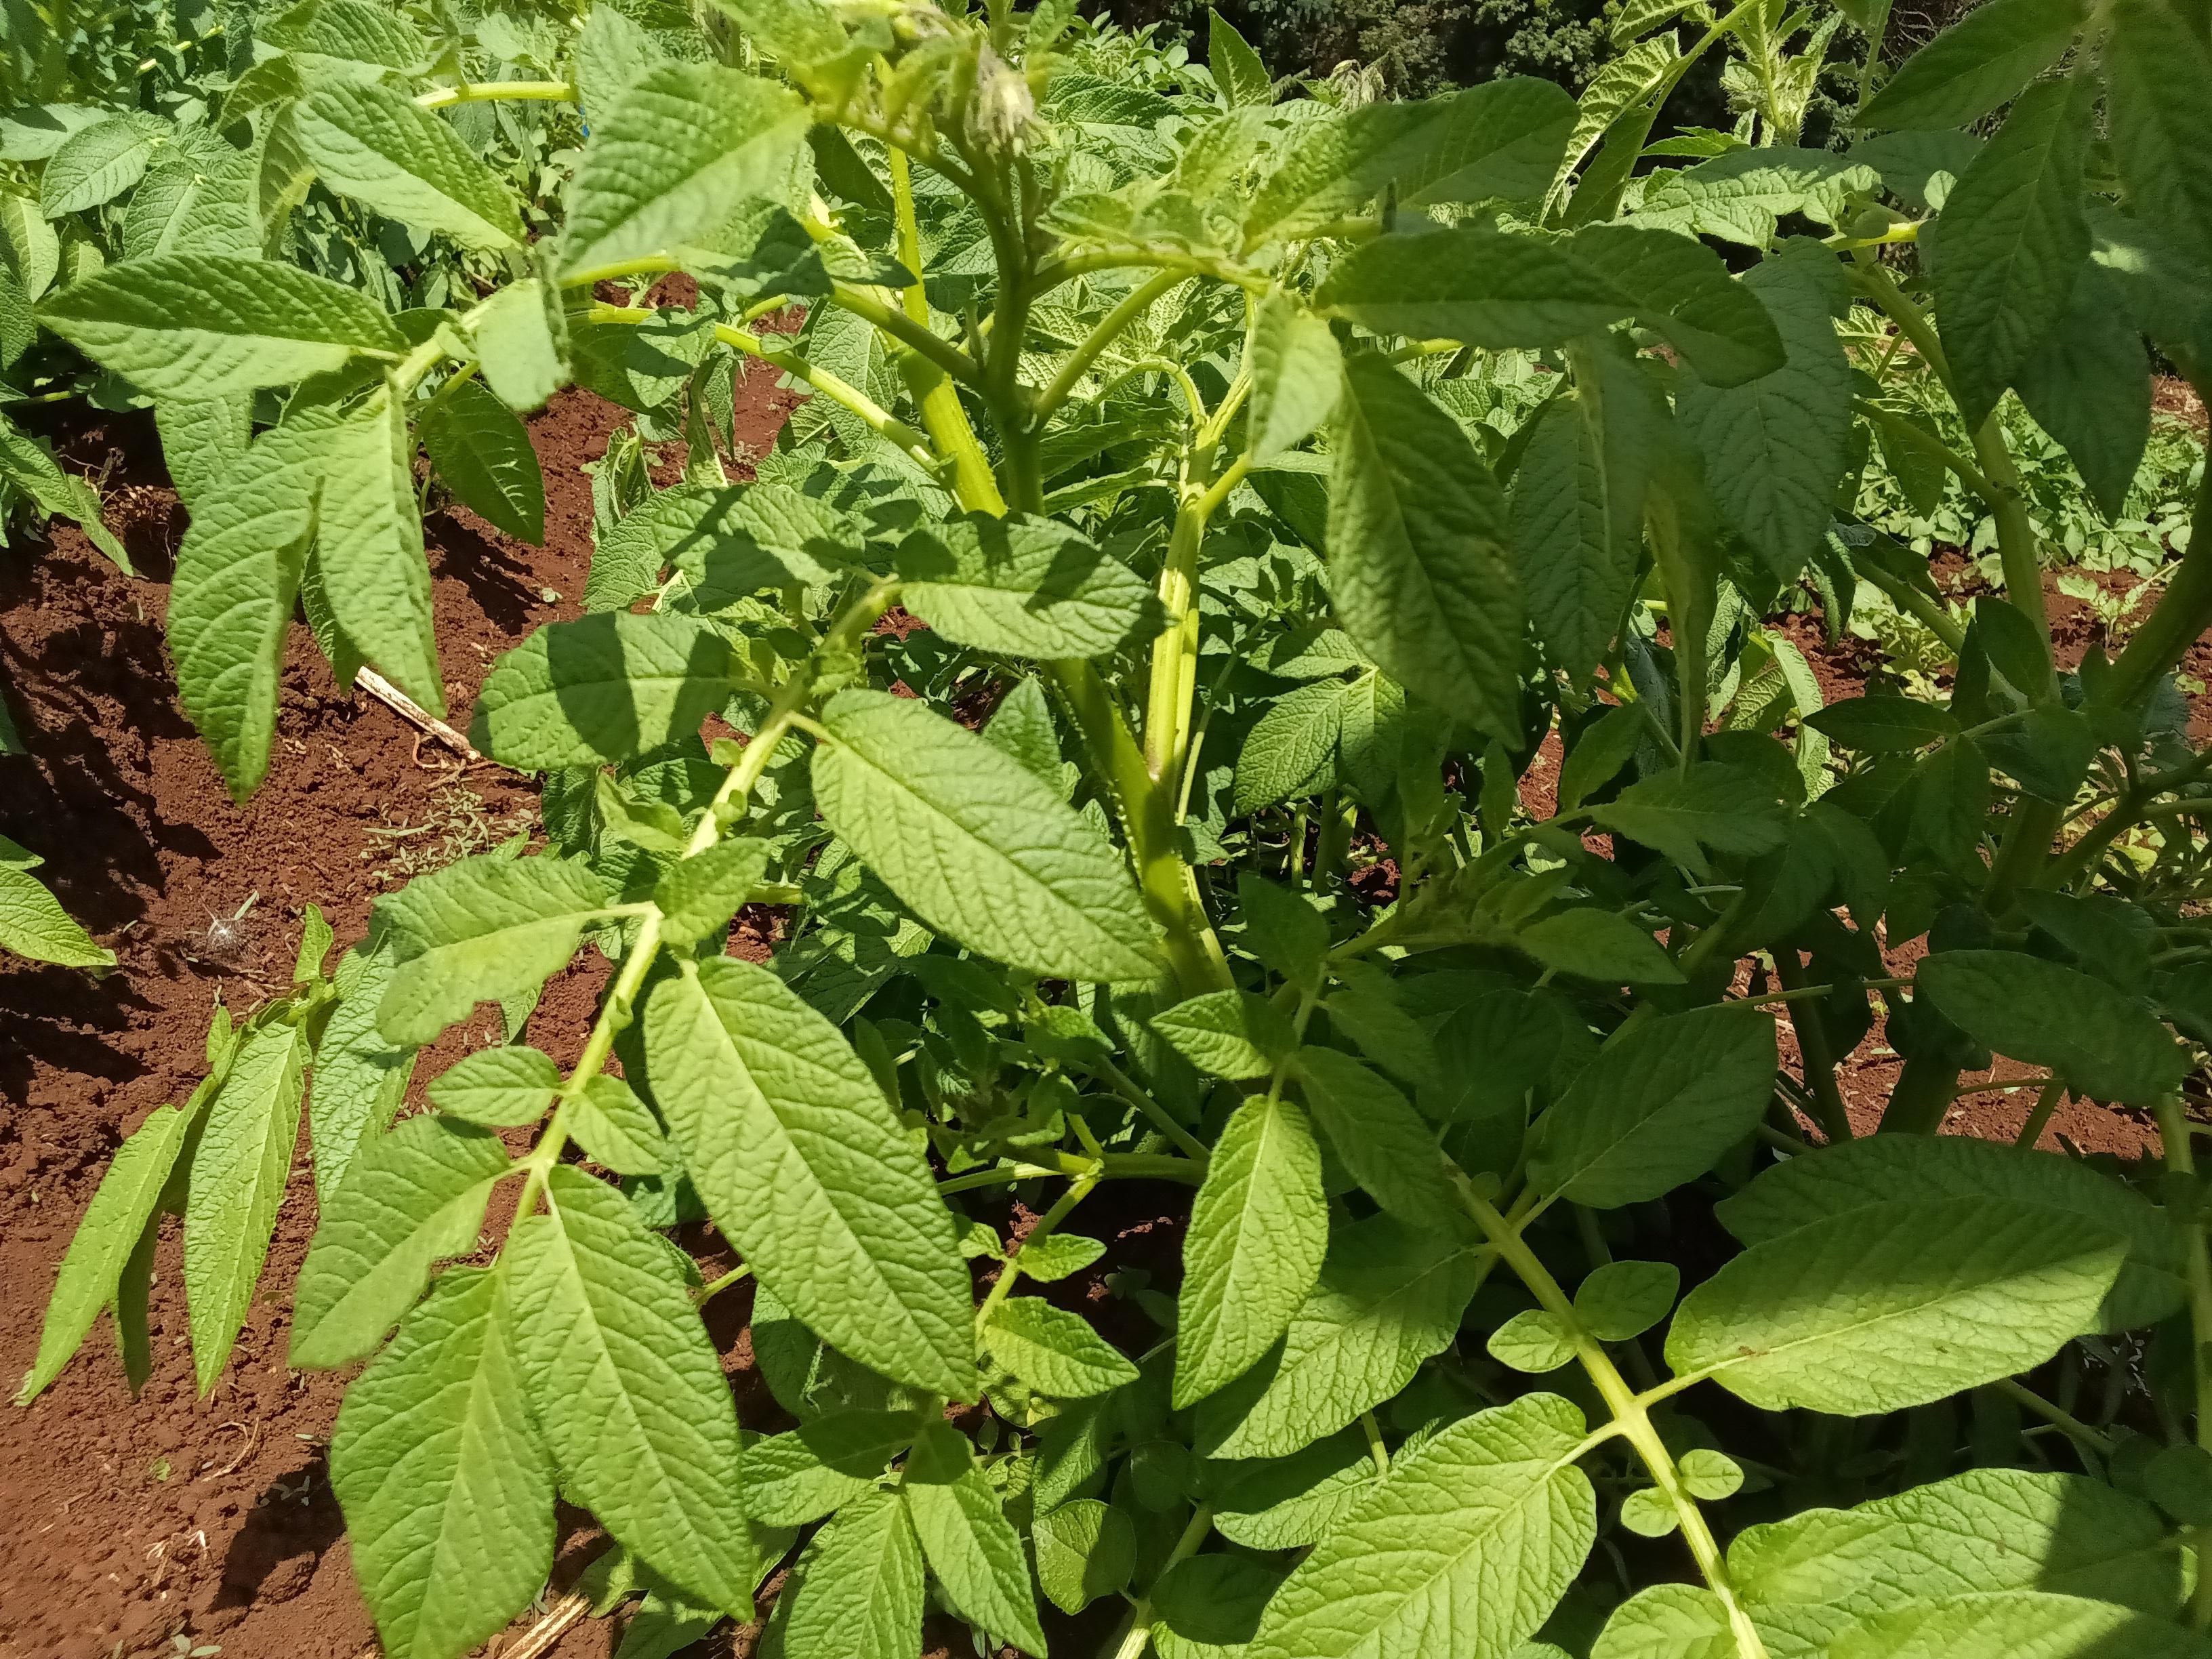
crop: potato
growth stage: flowering
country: Kenya
